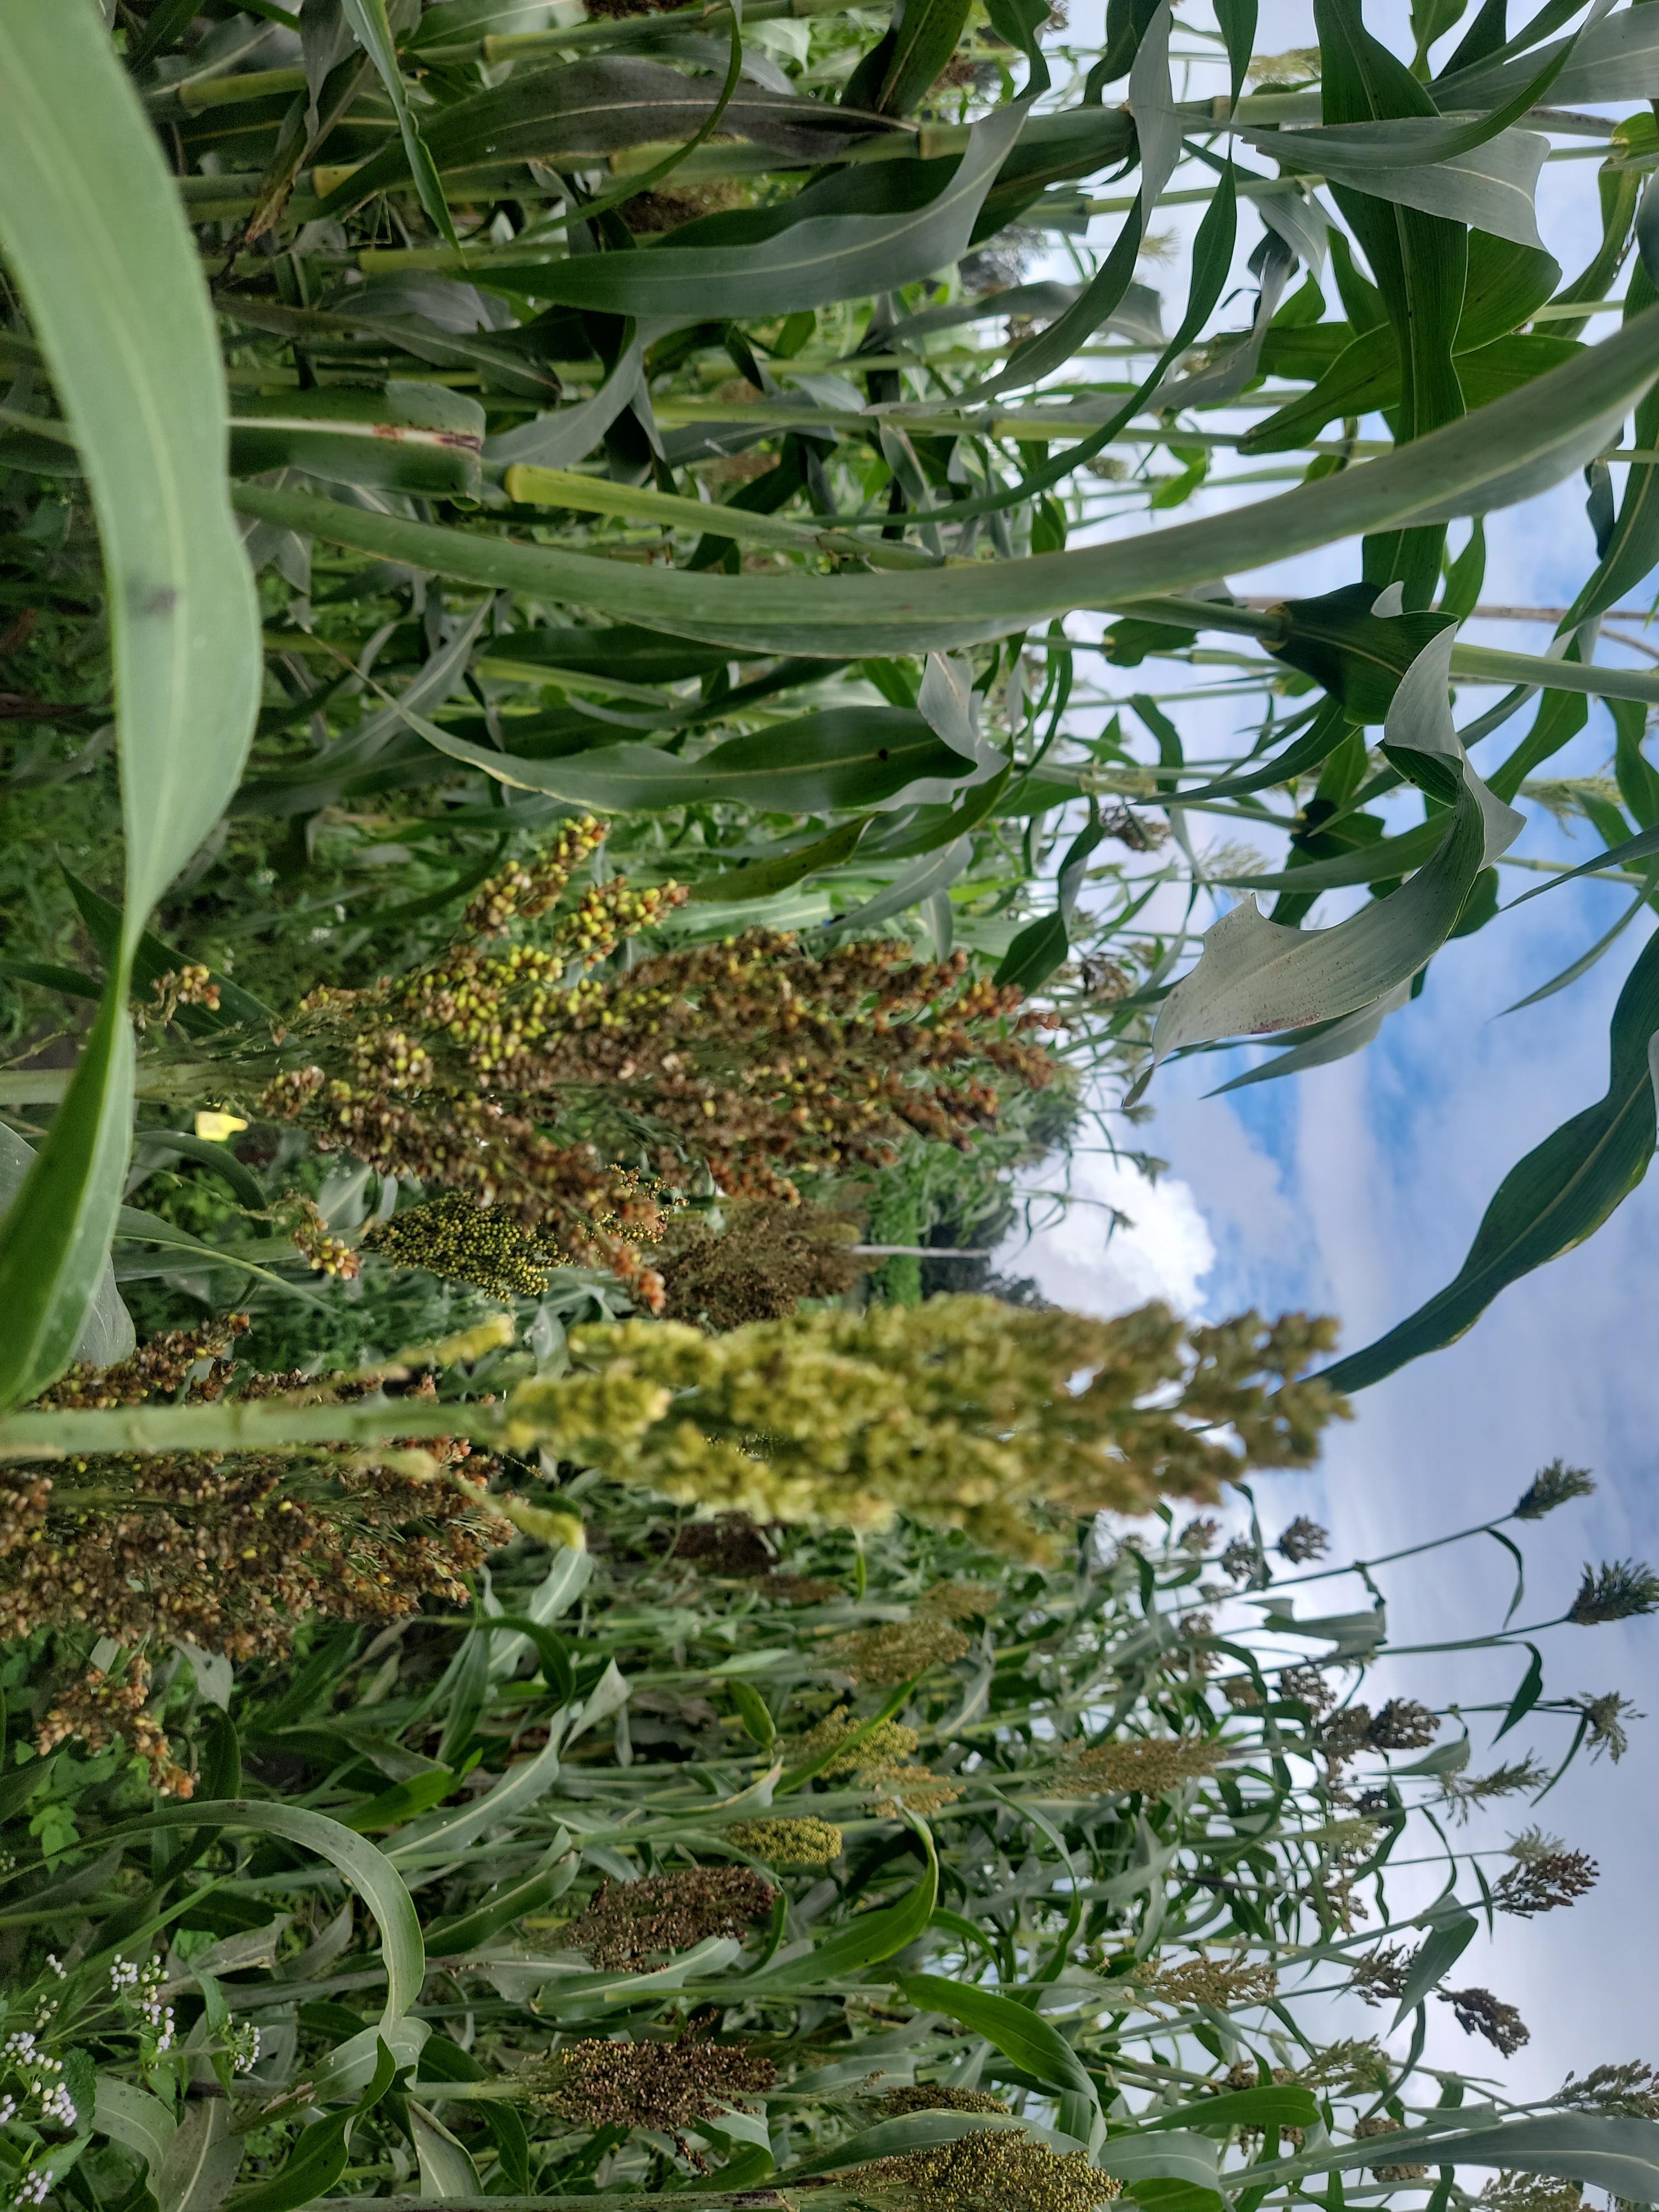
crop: sorghum
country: Tanzania
